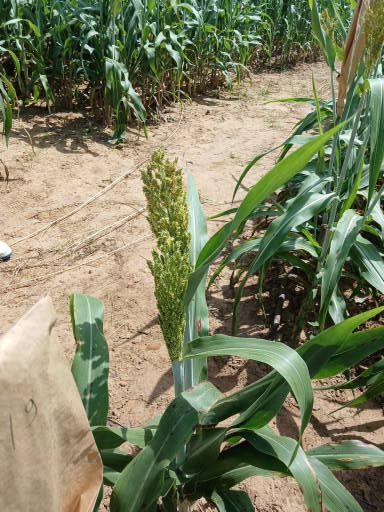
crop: sorghum
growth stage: flowering
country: Senegal
